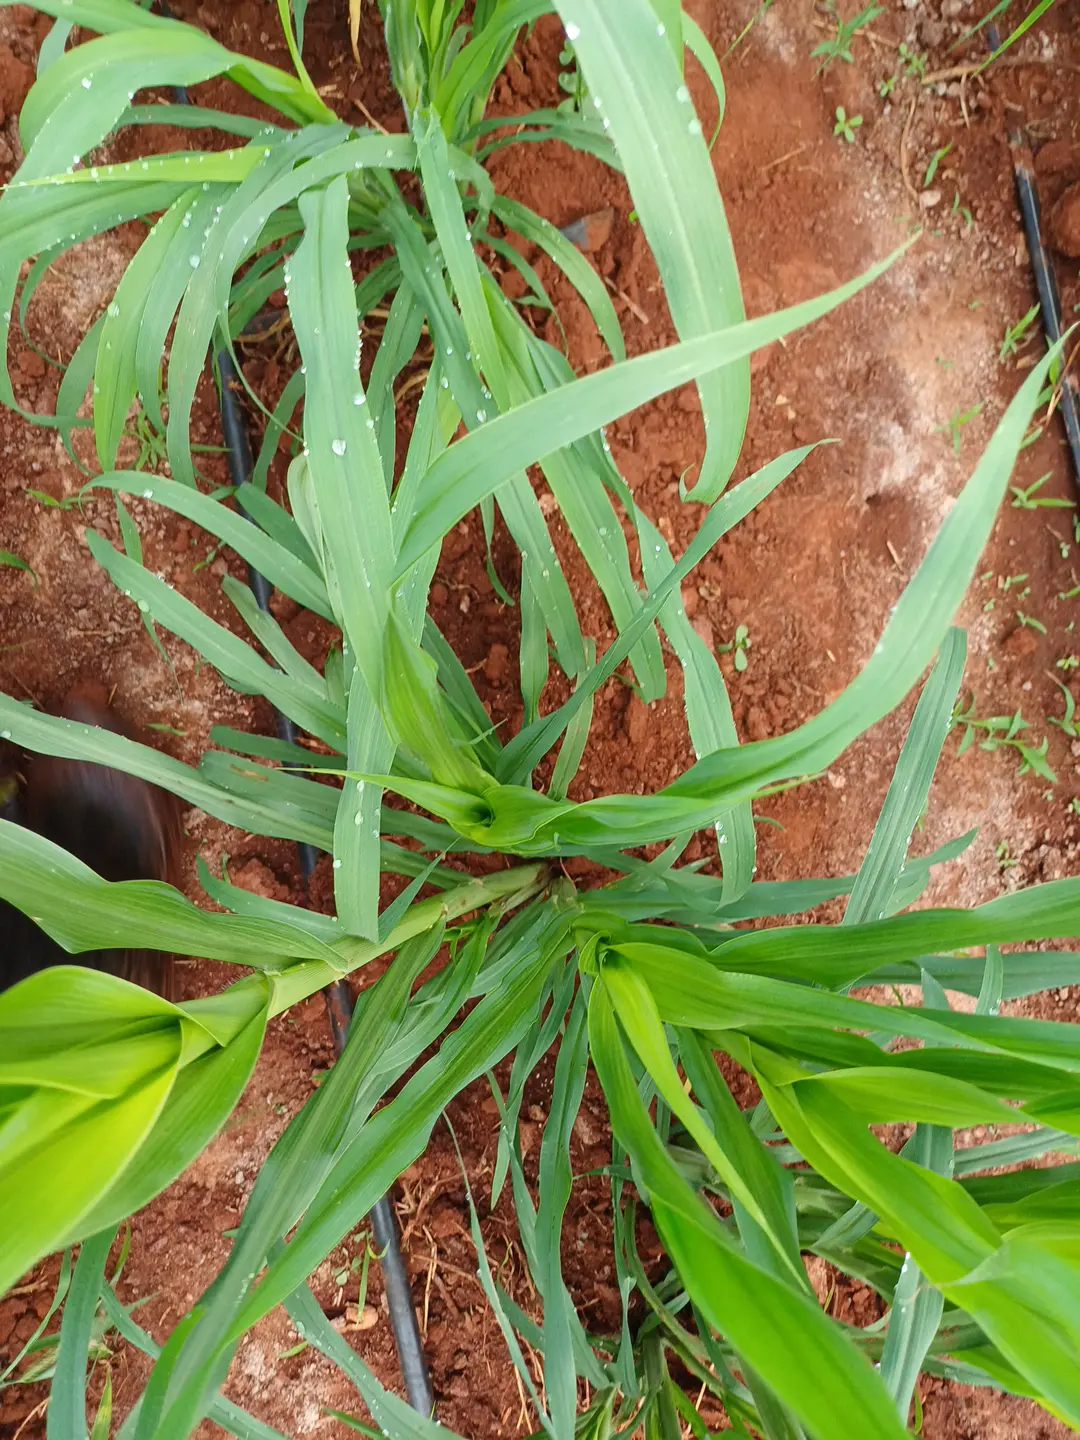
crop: pearl millet
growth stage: vegetative
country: Kenya
